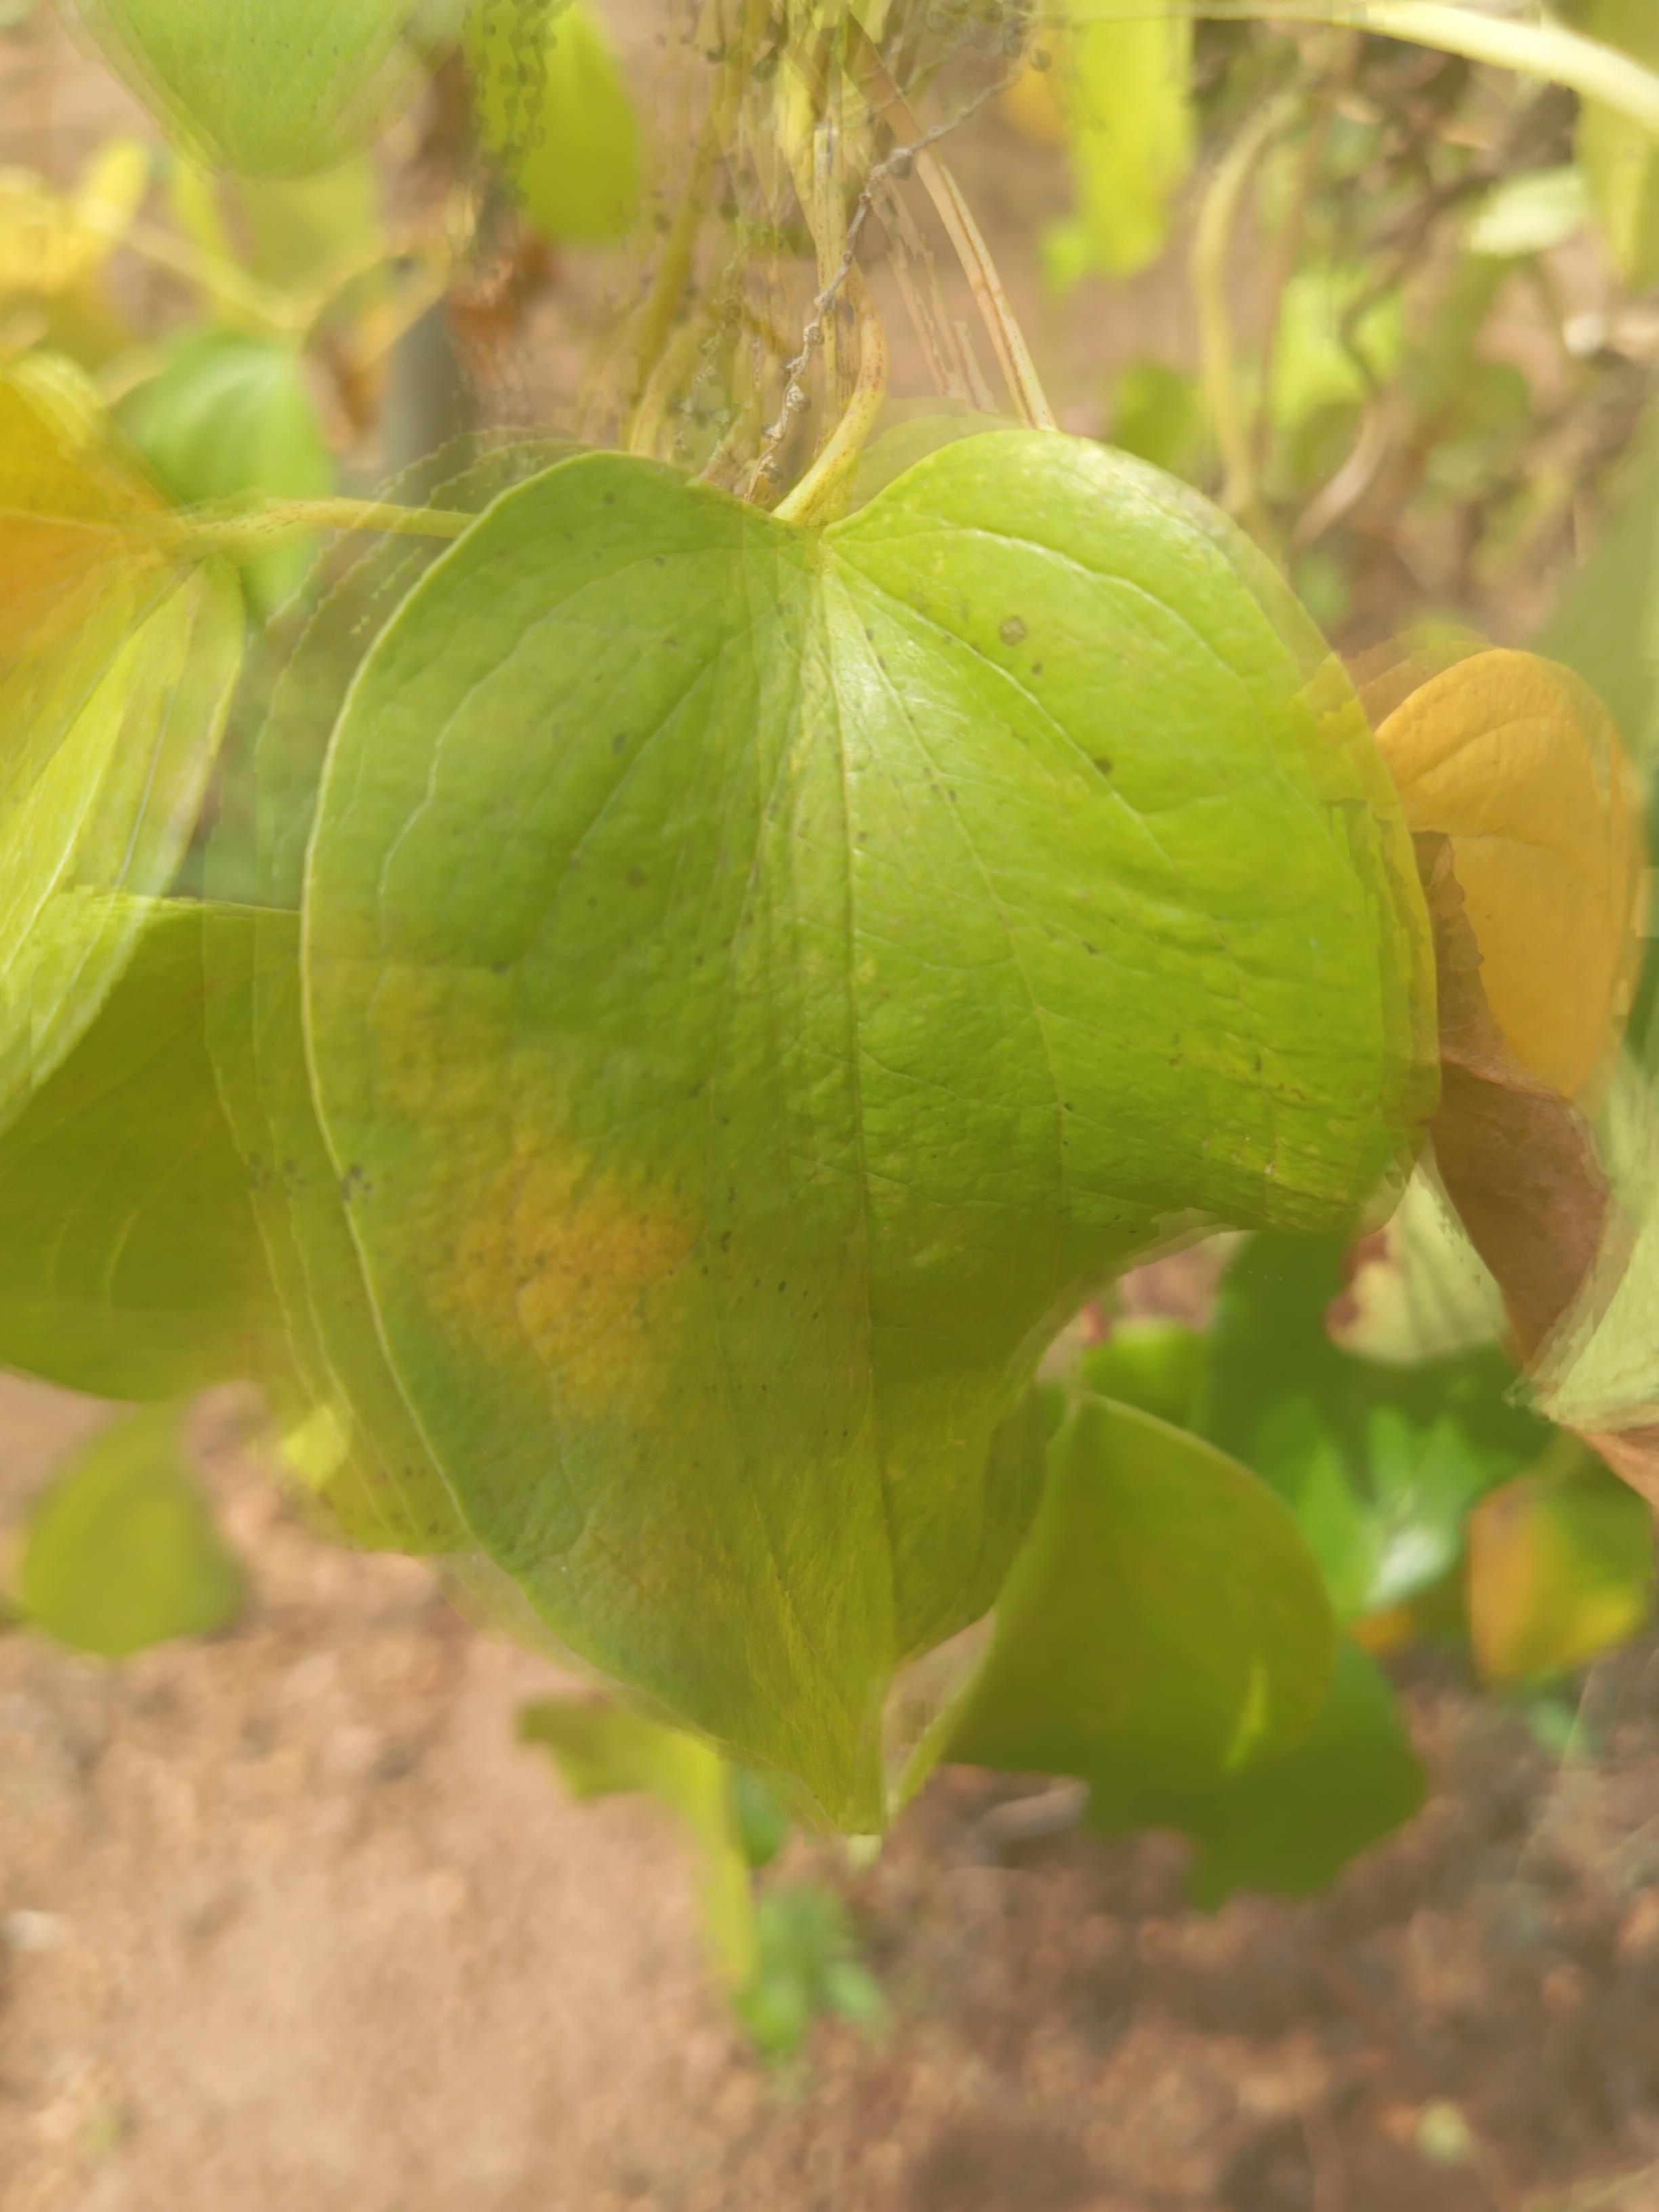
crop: yam
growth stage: maturity
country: Nigeria
